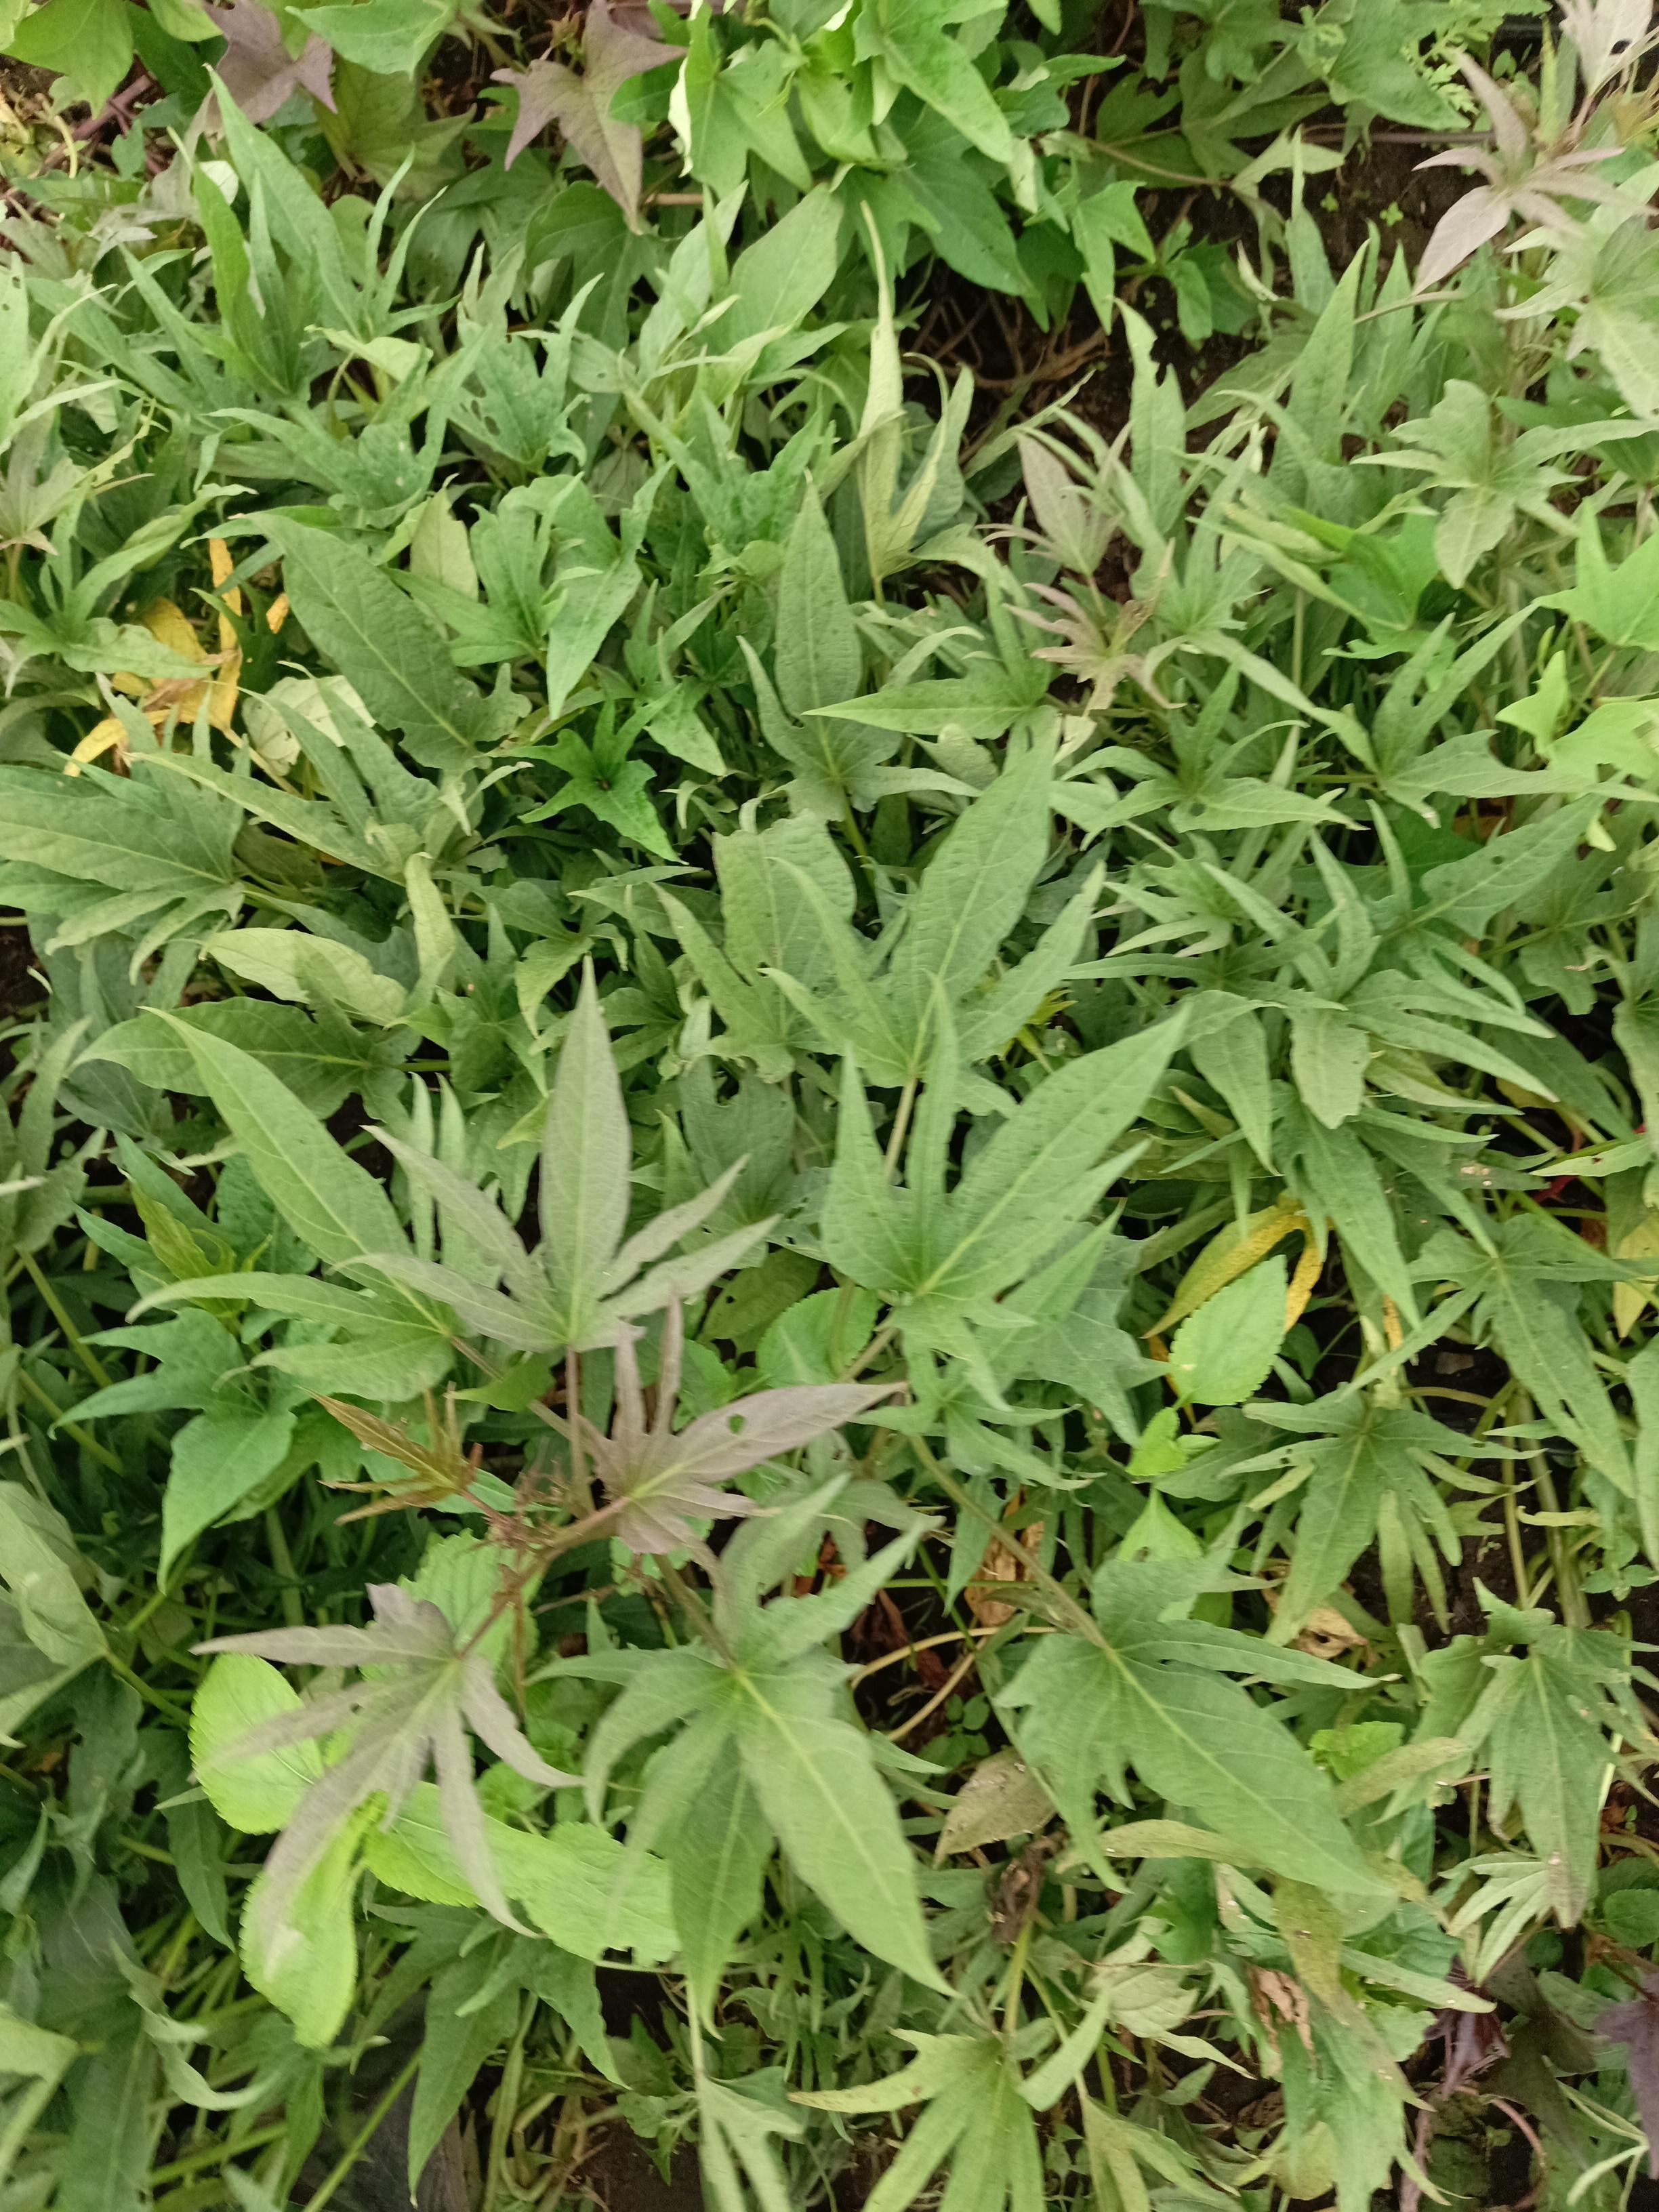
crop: pearl millet
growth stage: heading tuber
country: Tanzania
